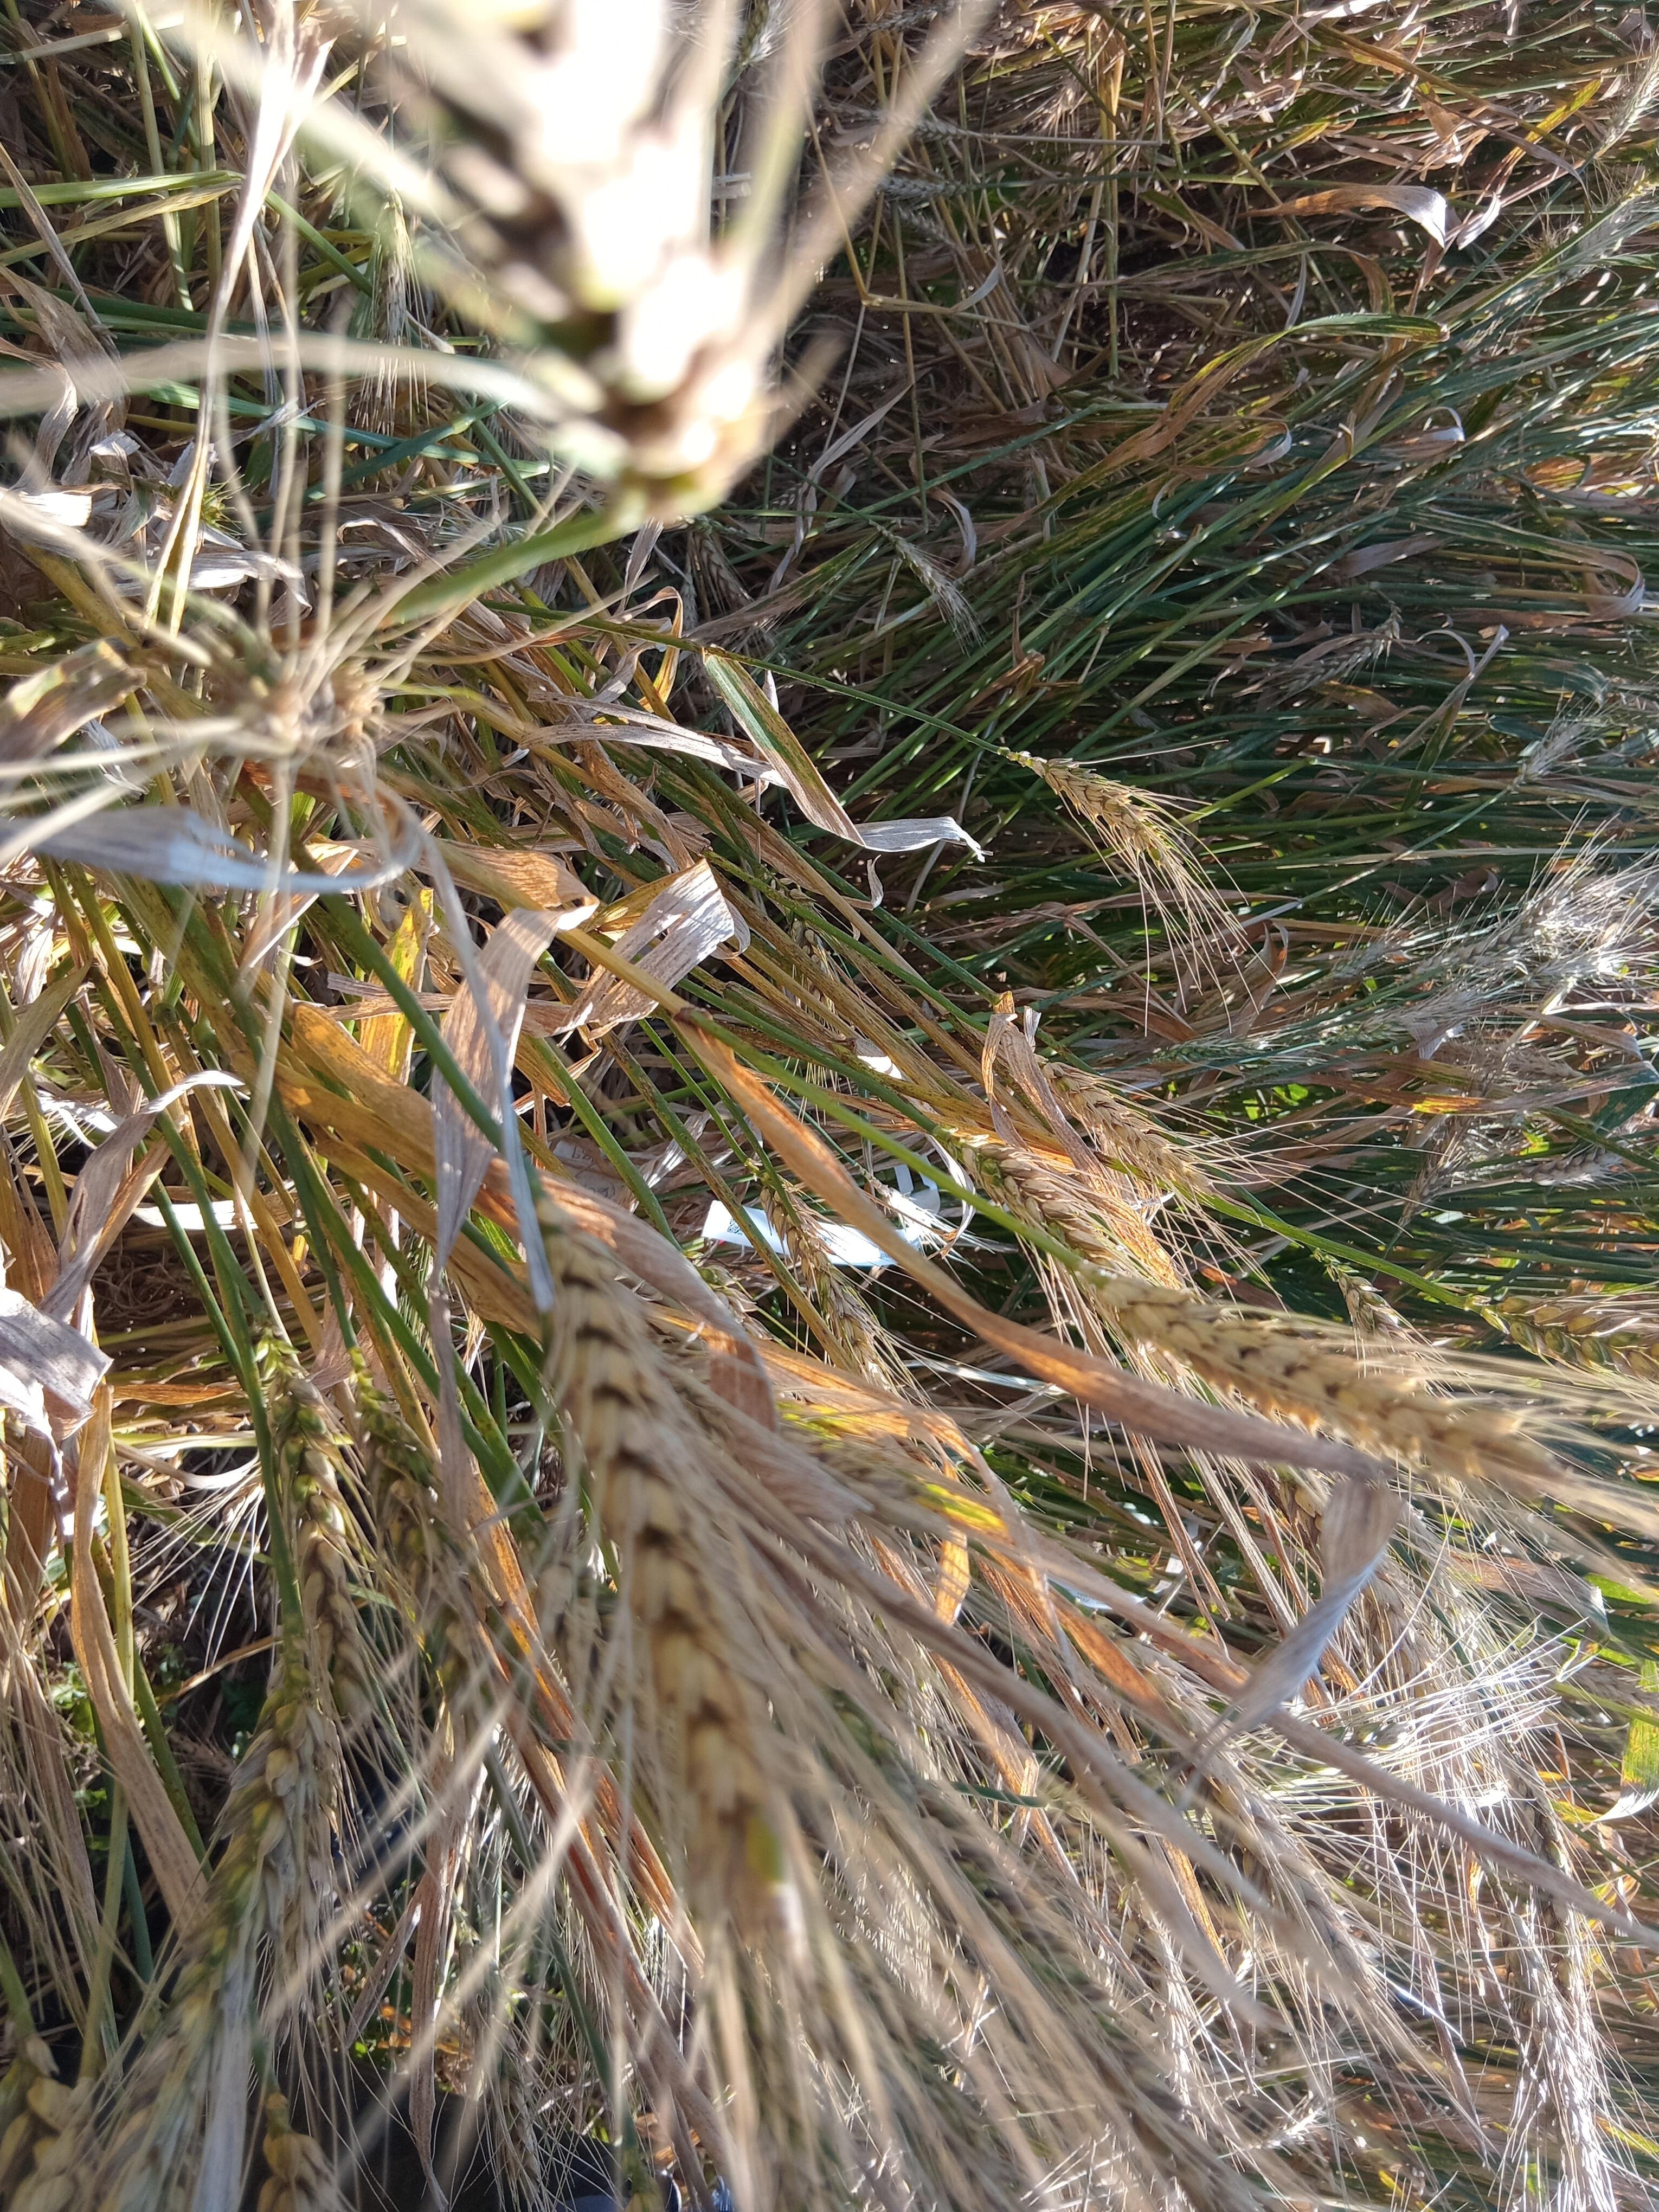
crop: wheat
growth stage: maturity
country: Kenya
